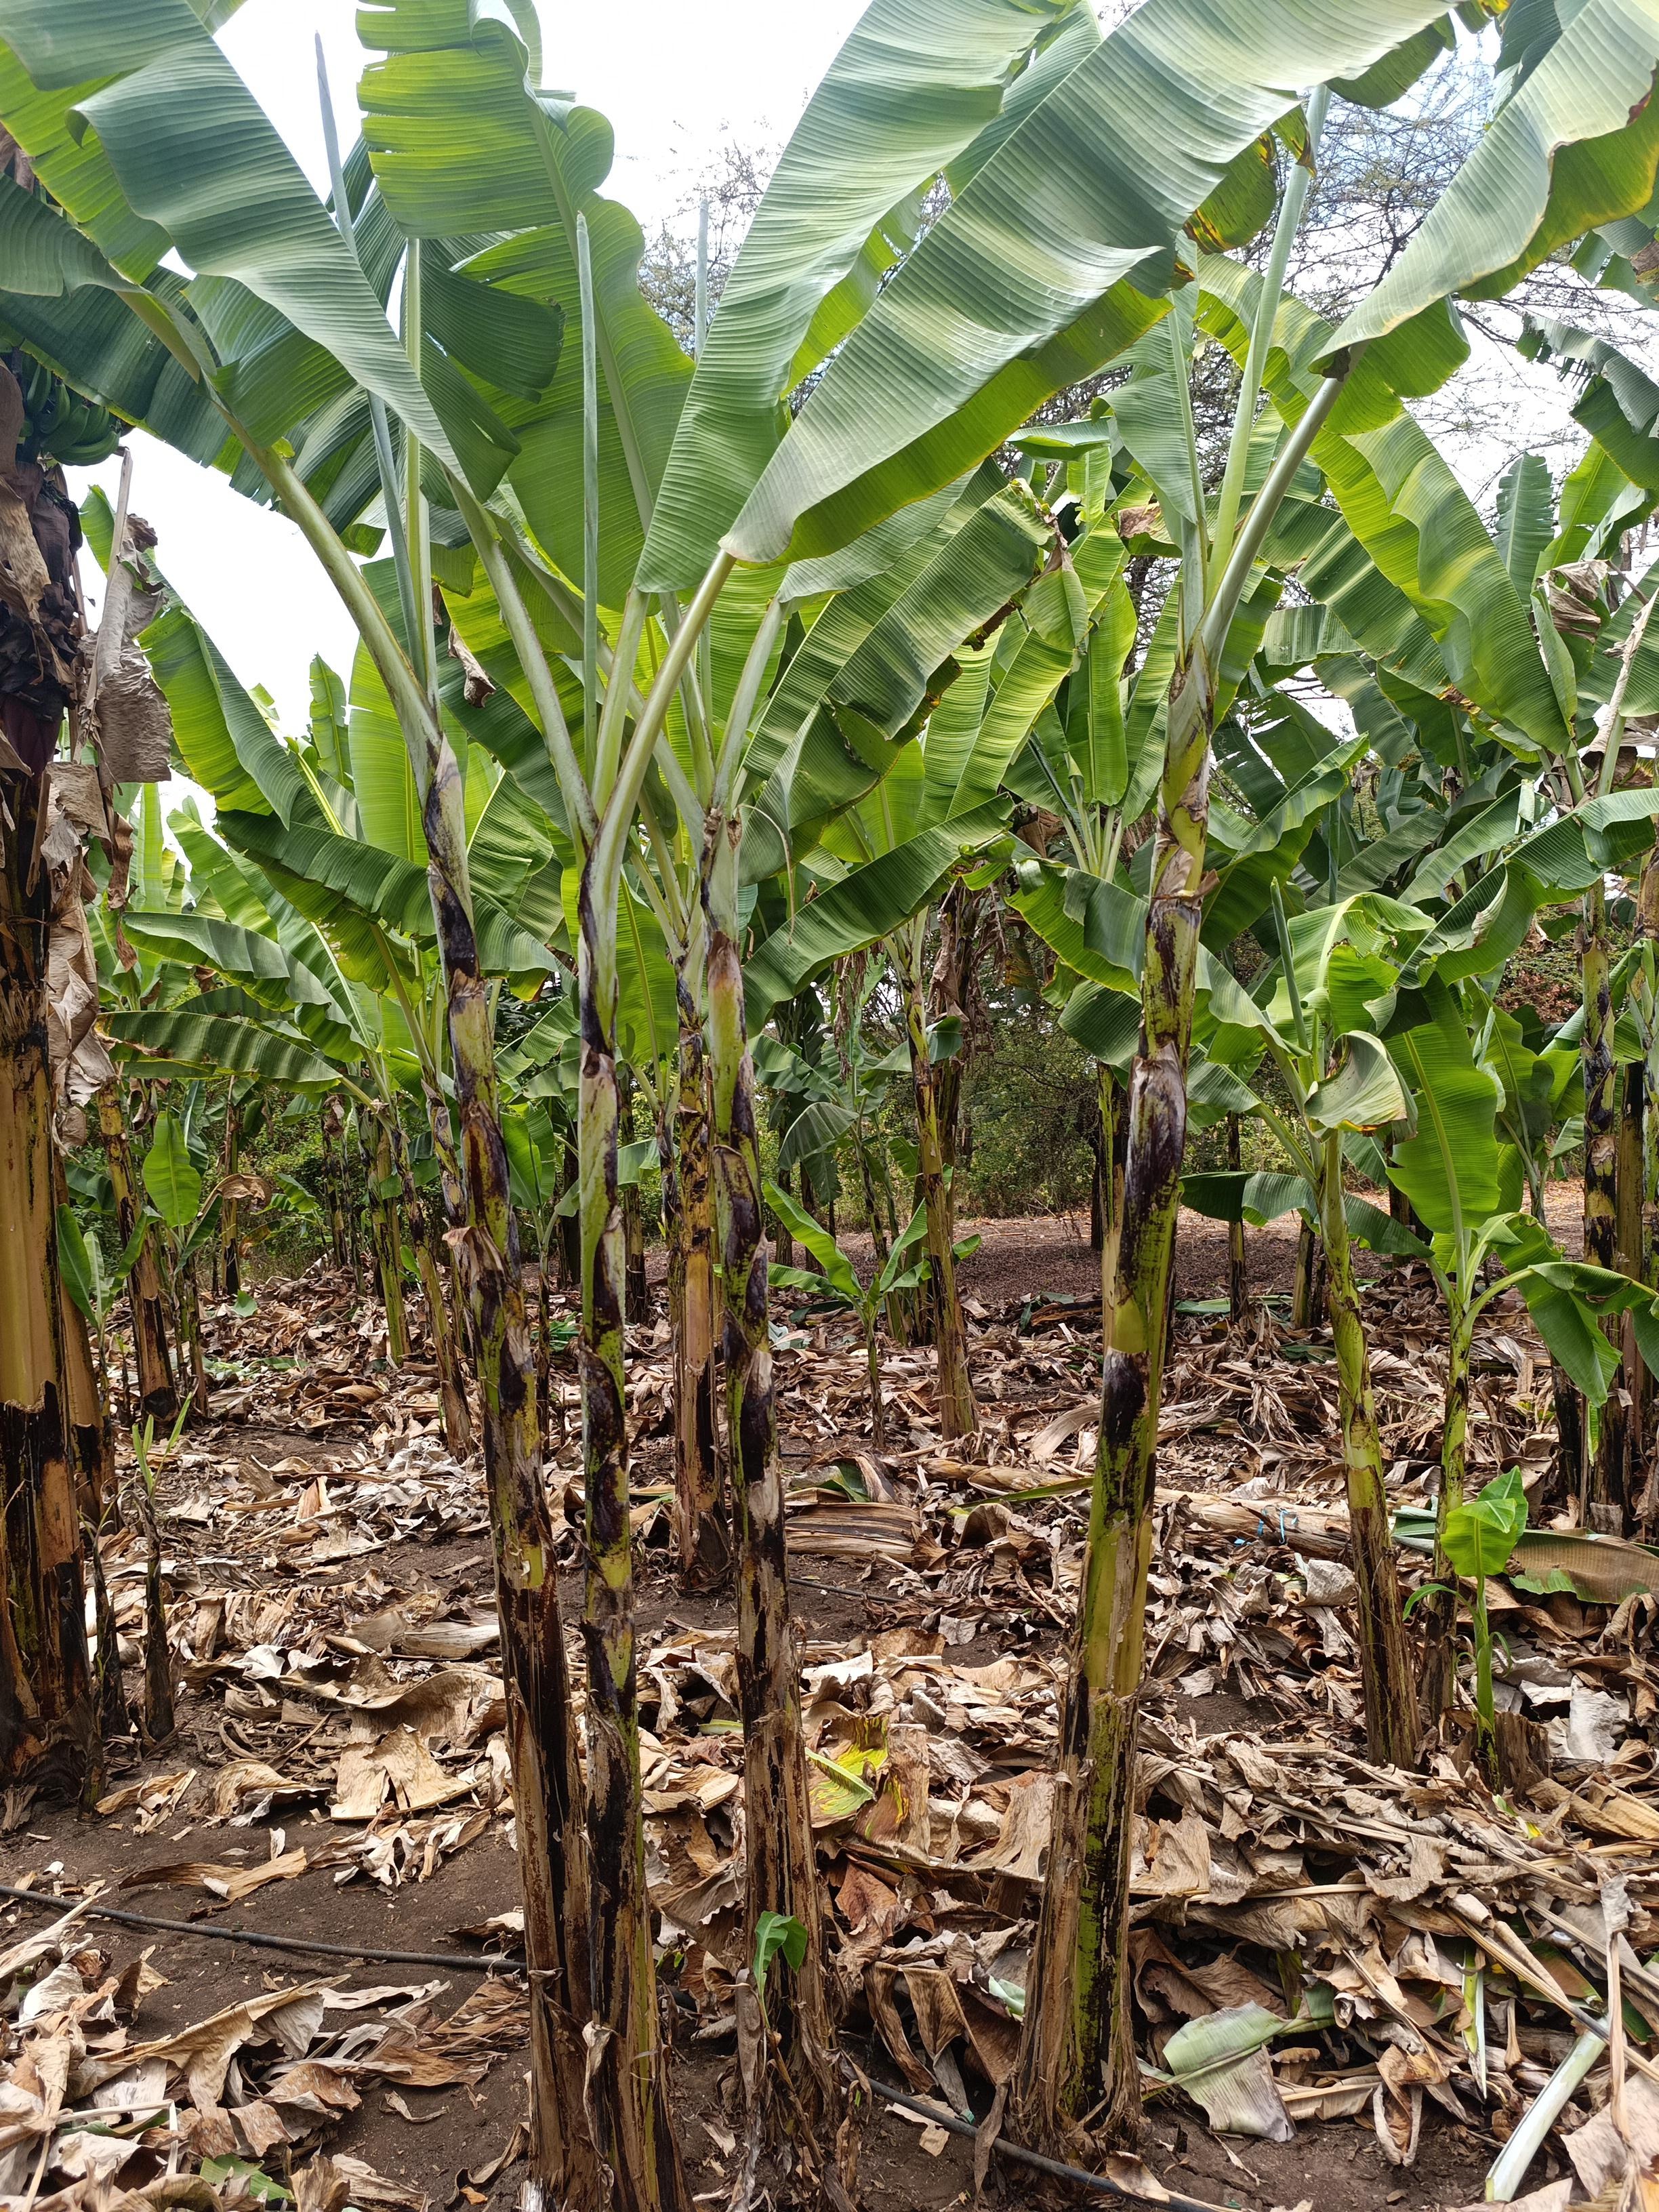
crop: banana
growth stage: vegetative
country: Tanzania
